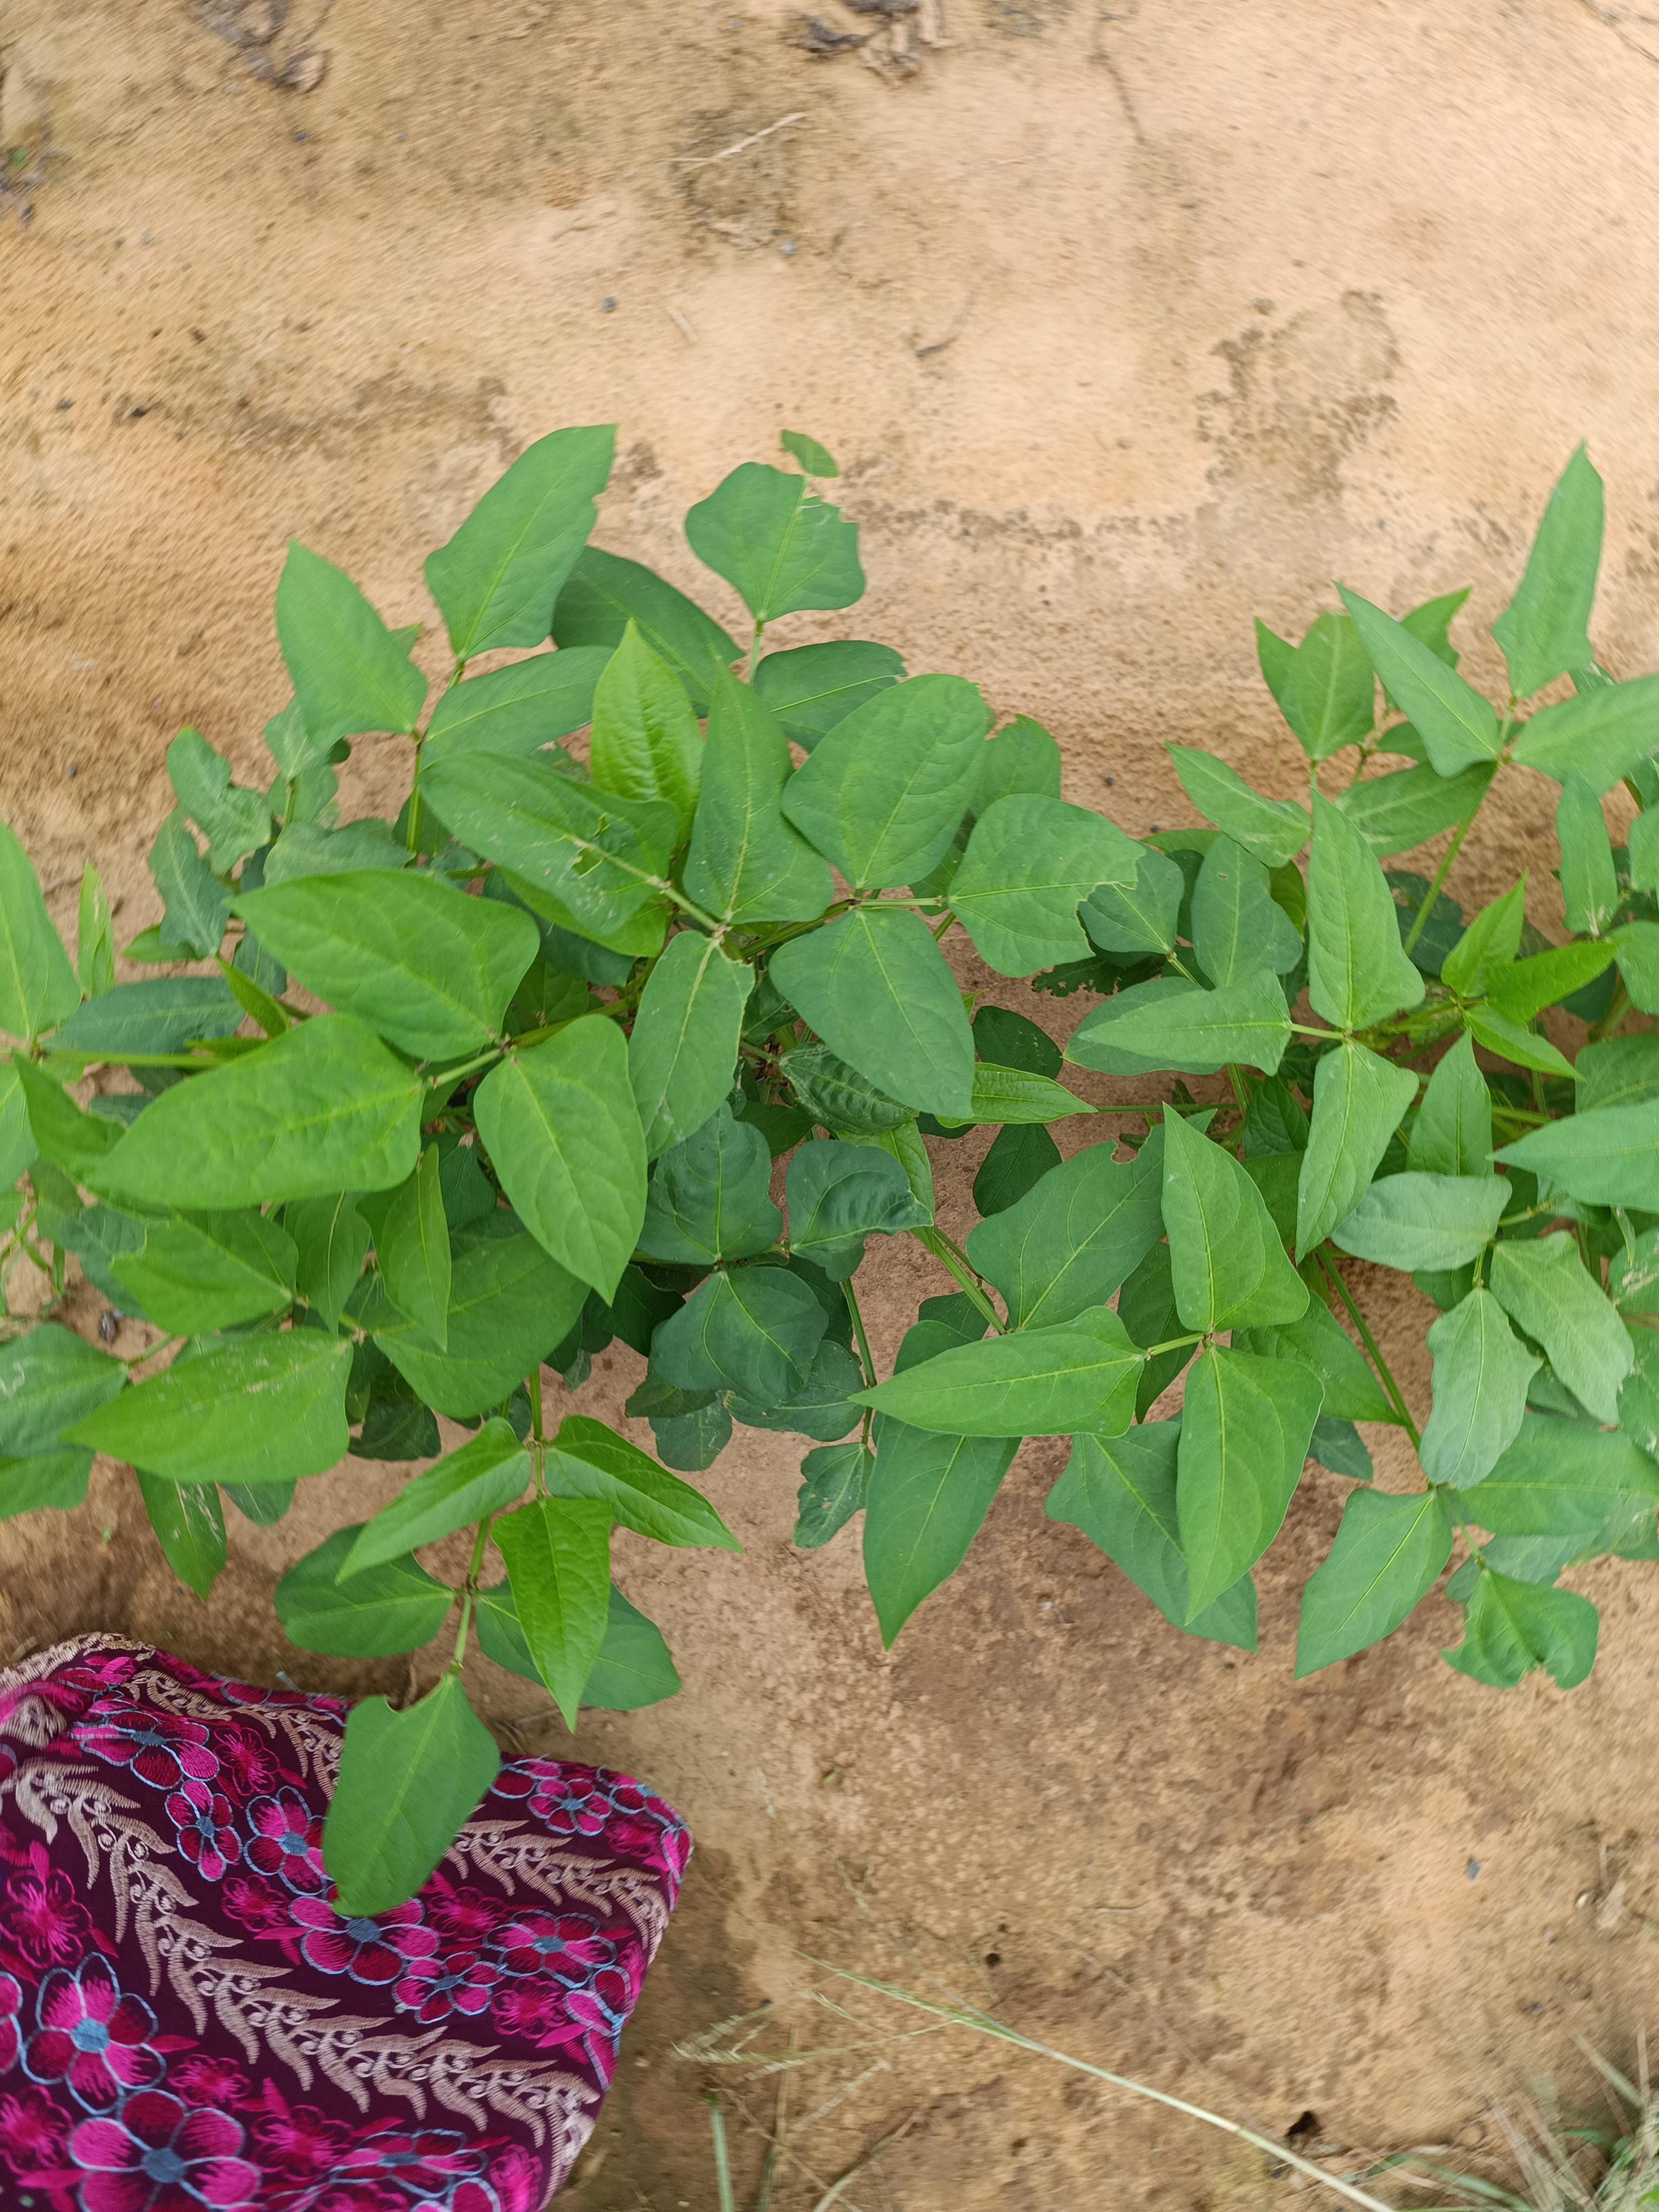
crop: cowpea
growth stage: emergence
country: Nigeria
